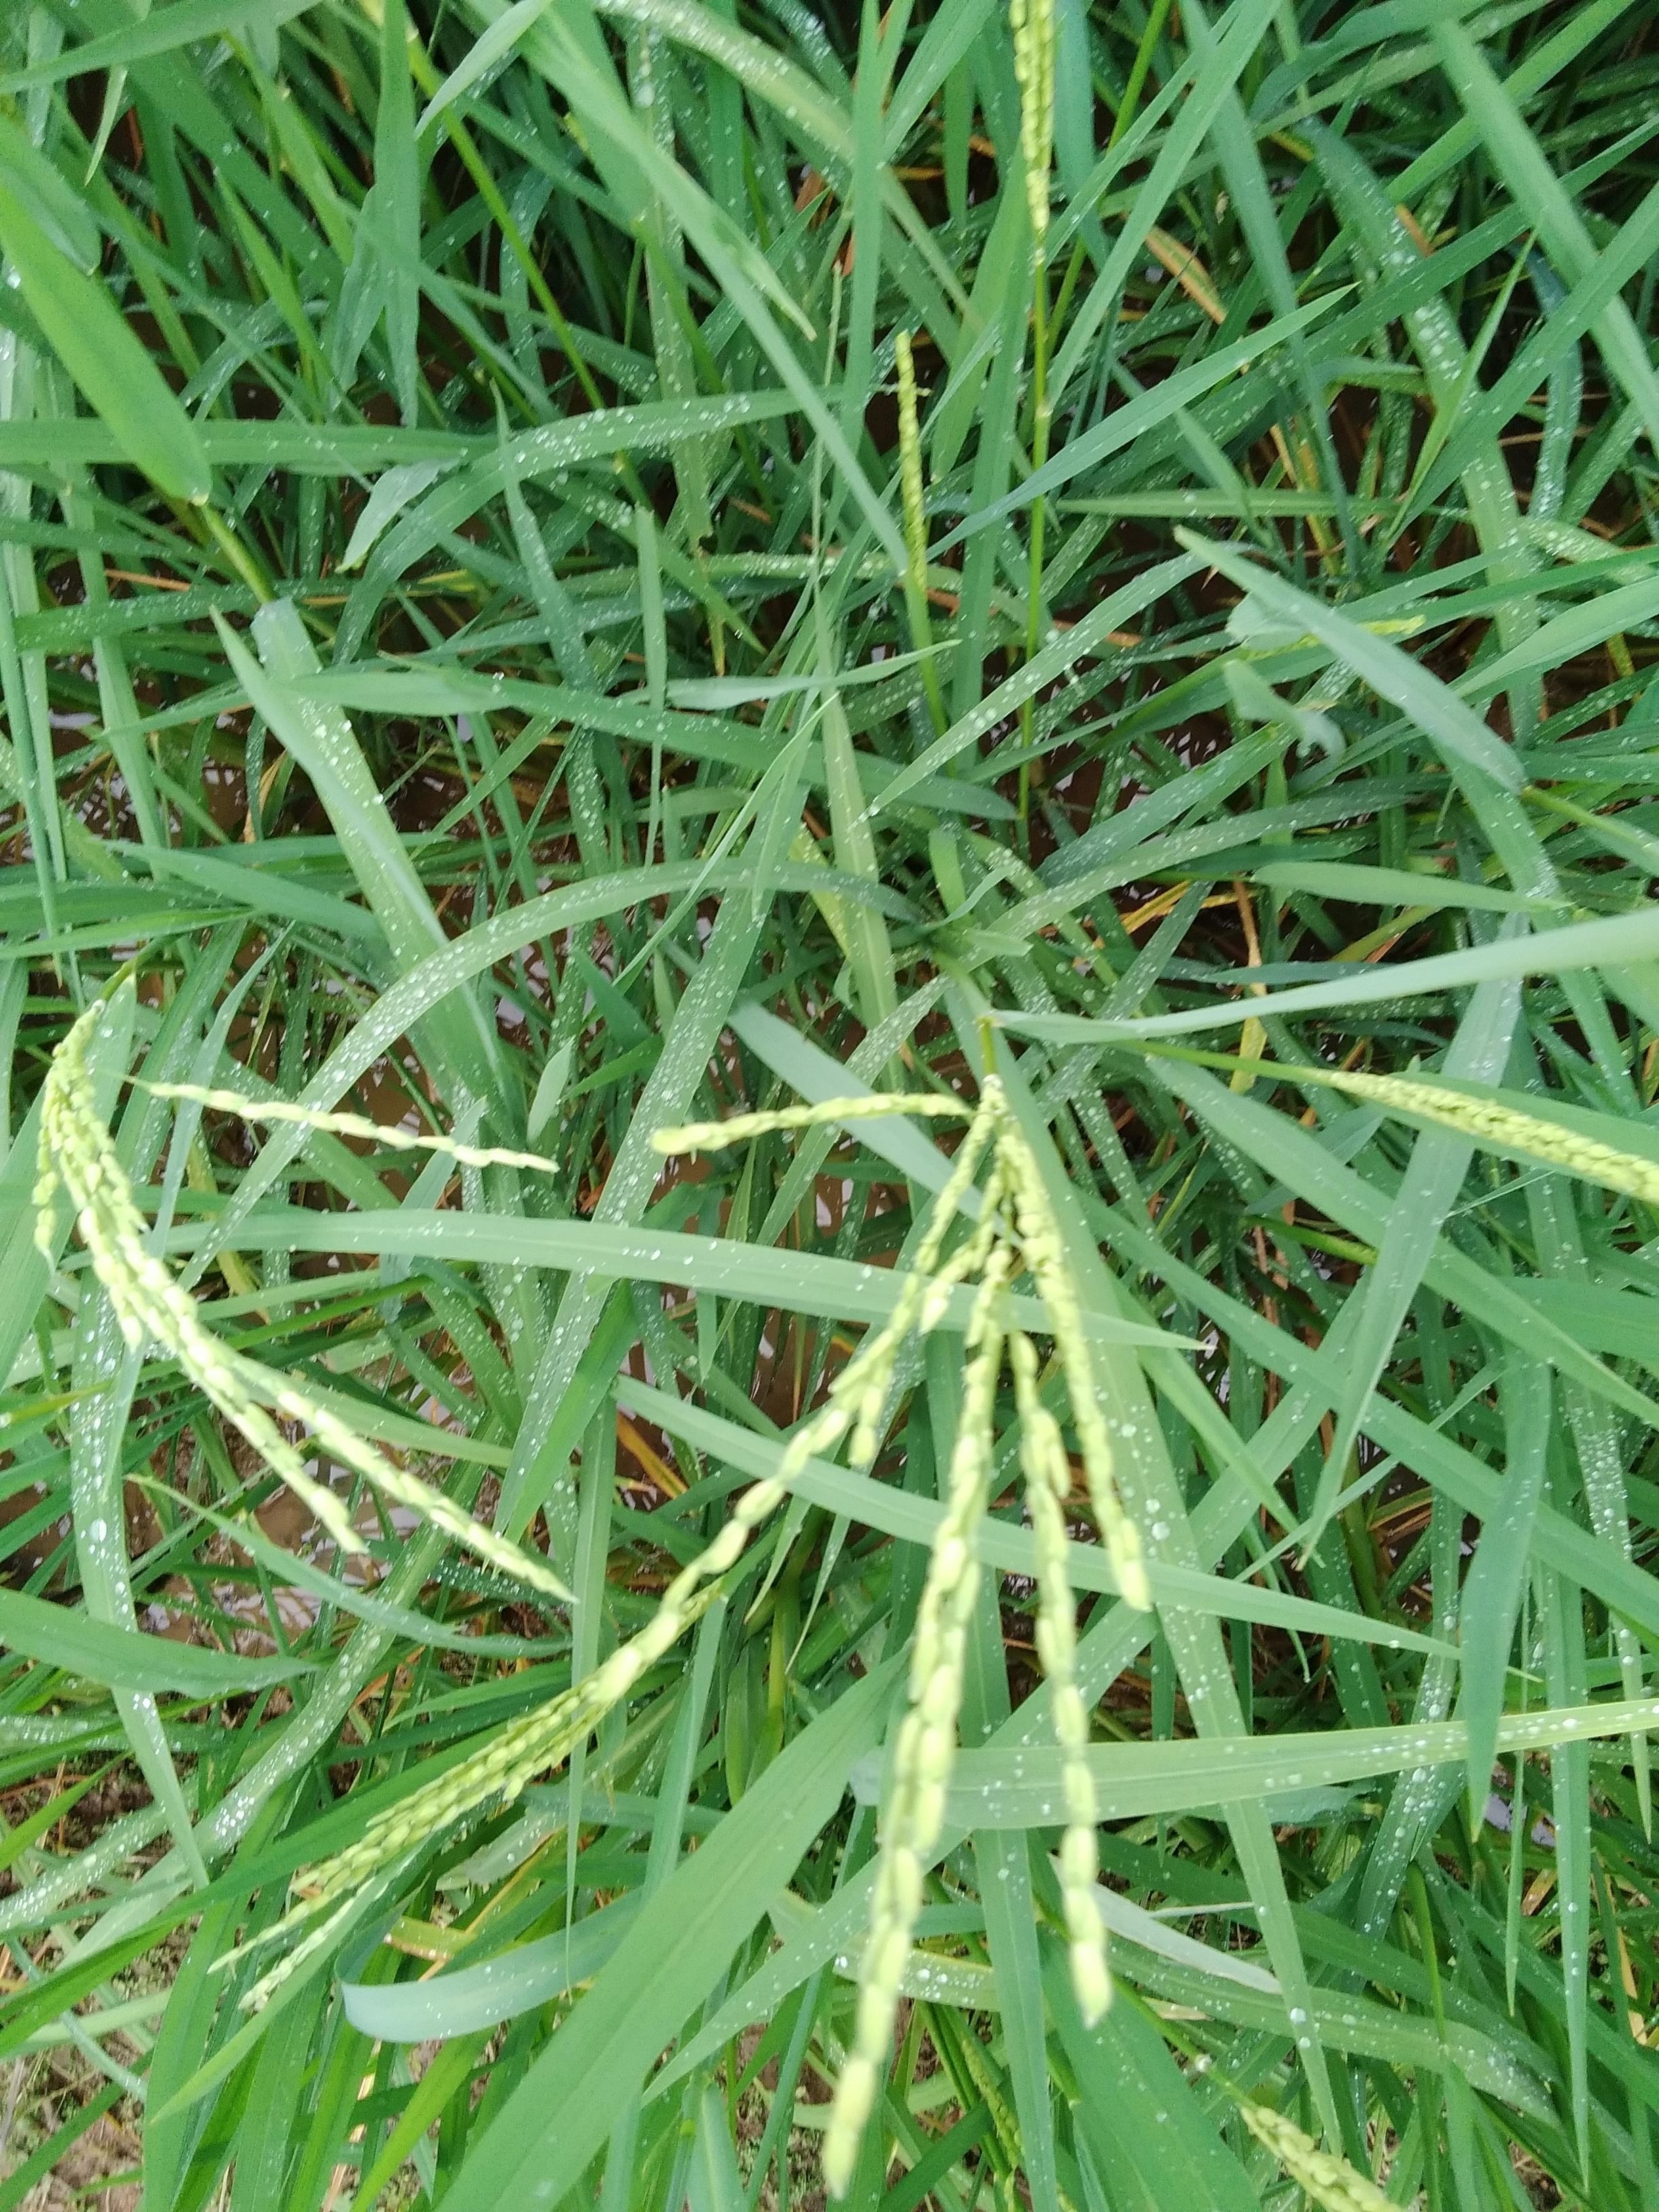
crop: rice
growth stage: flowering
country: Nigeria
